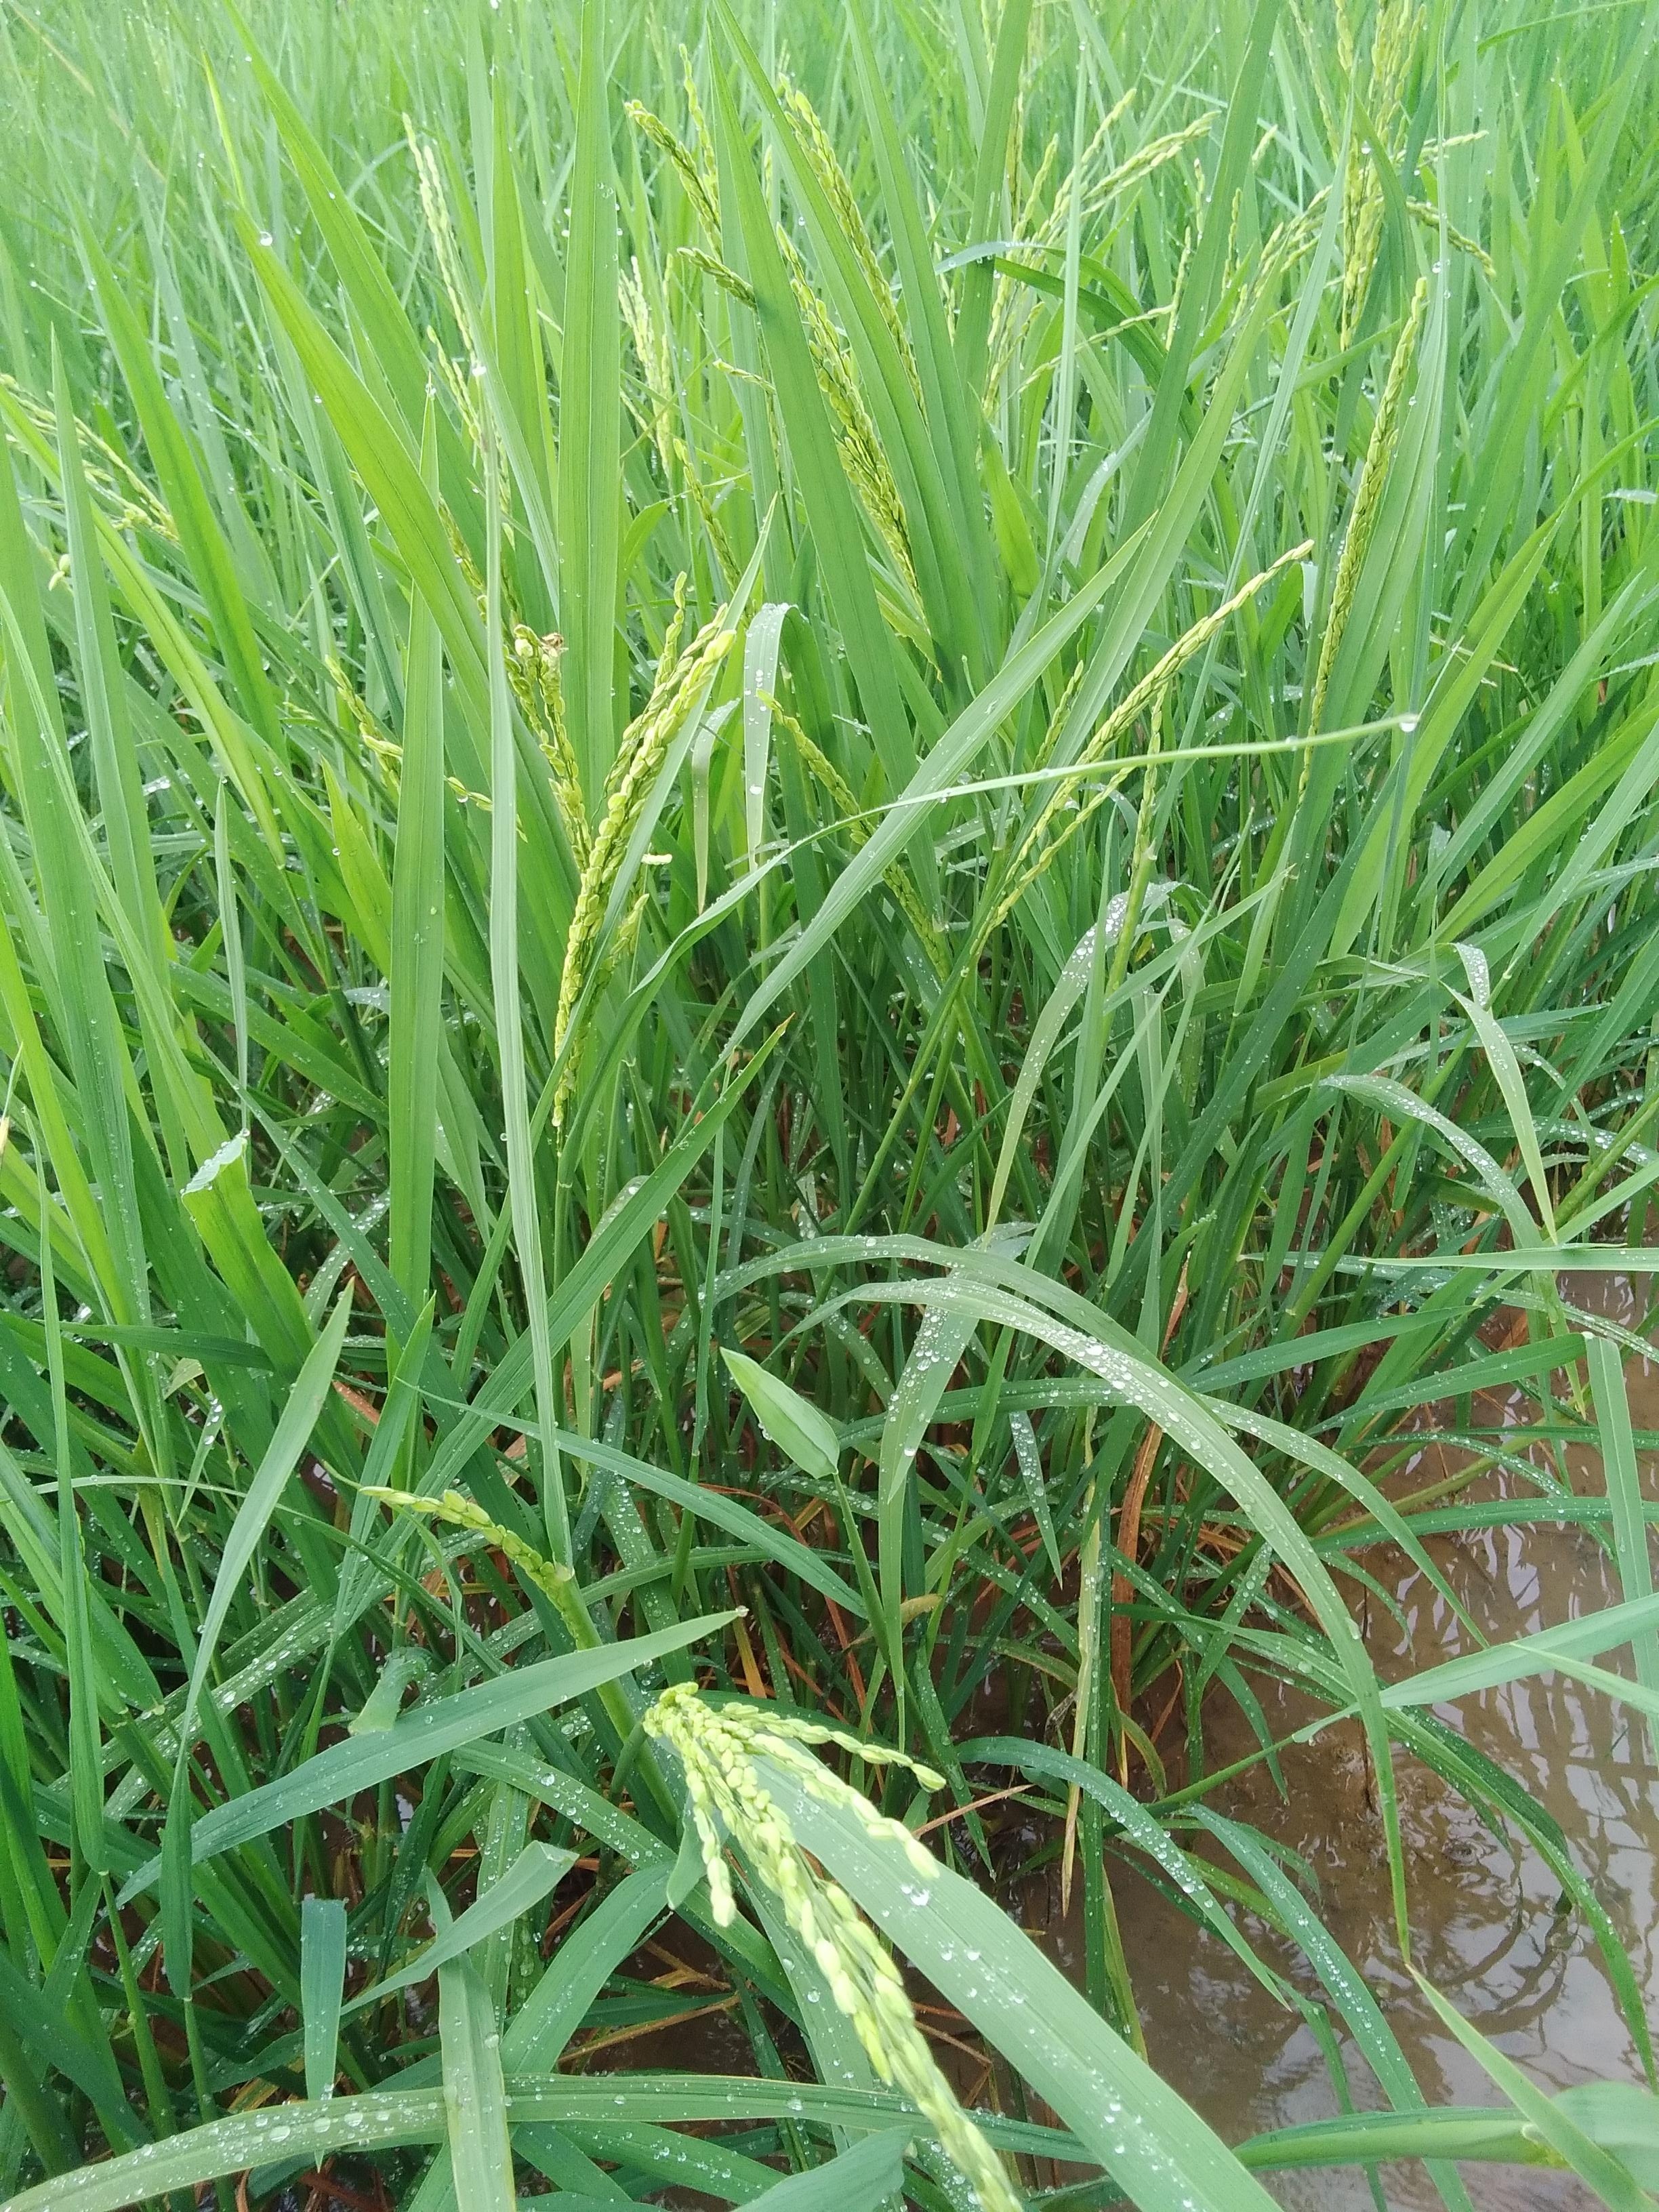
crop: rice
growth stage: flowering
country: Nigeria
